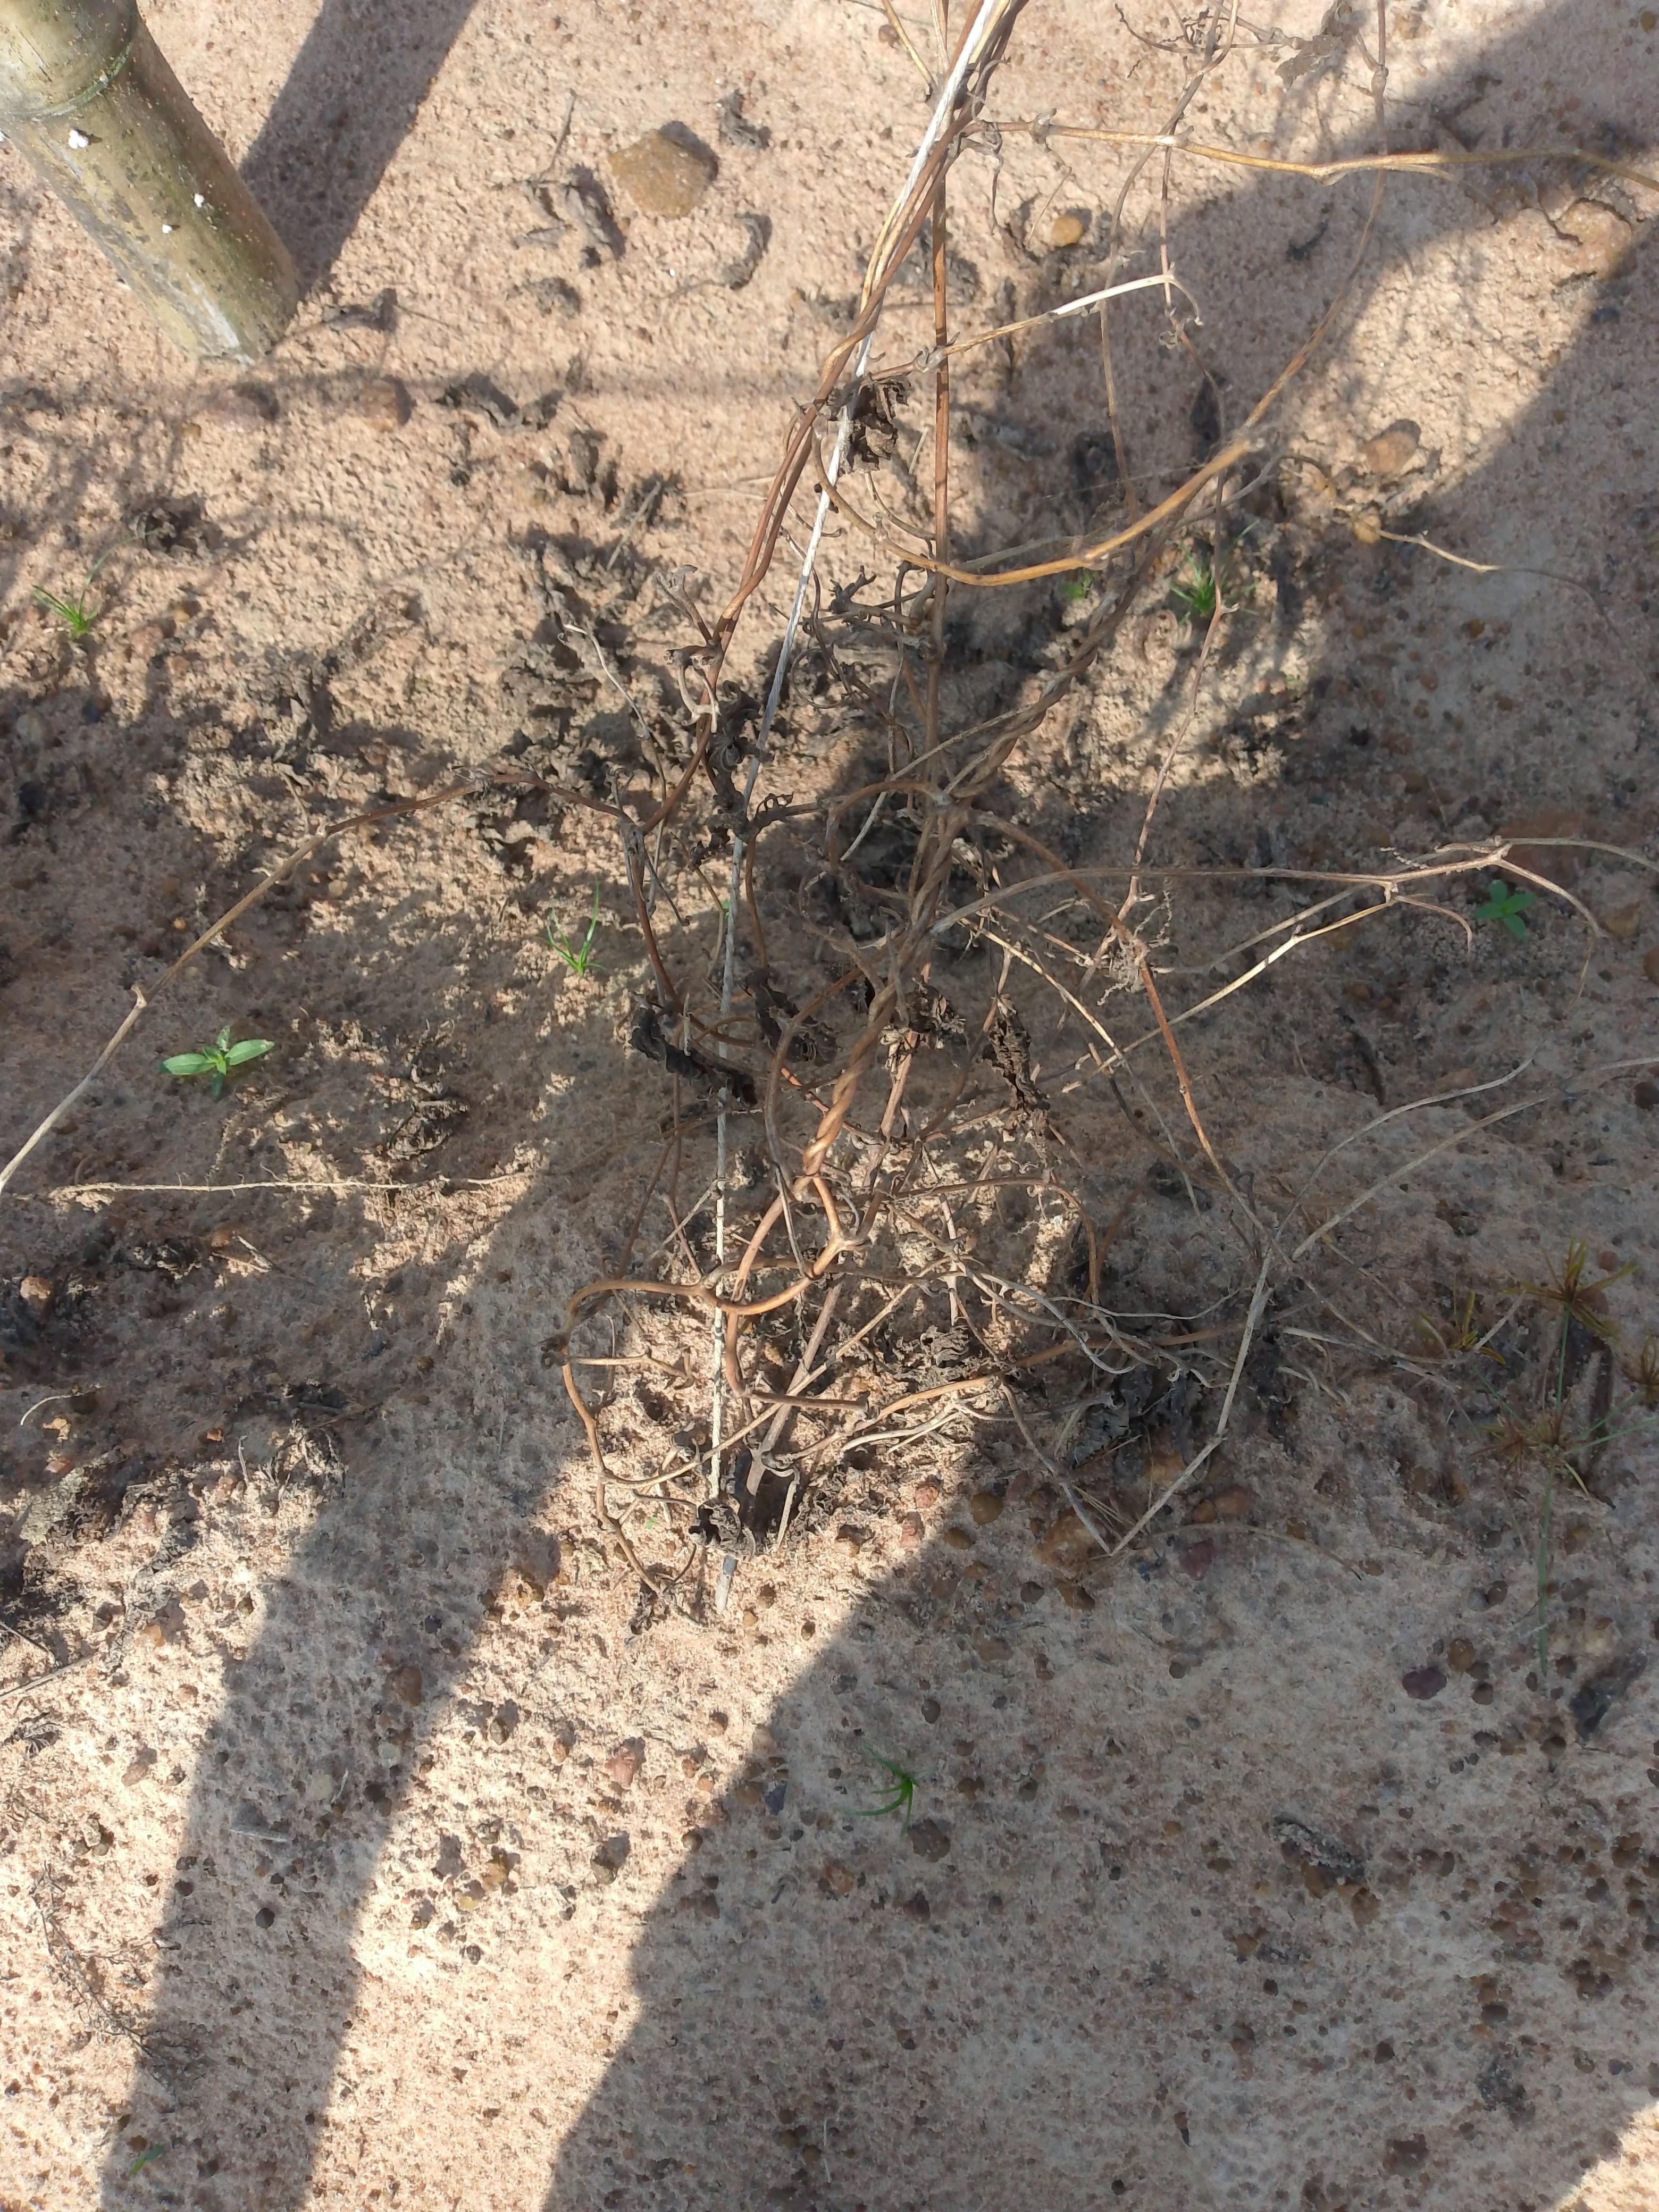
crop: yam
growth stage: maturity
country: Nigeria
